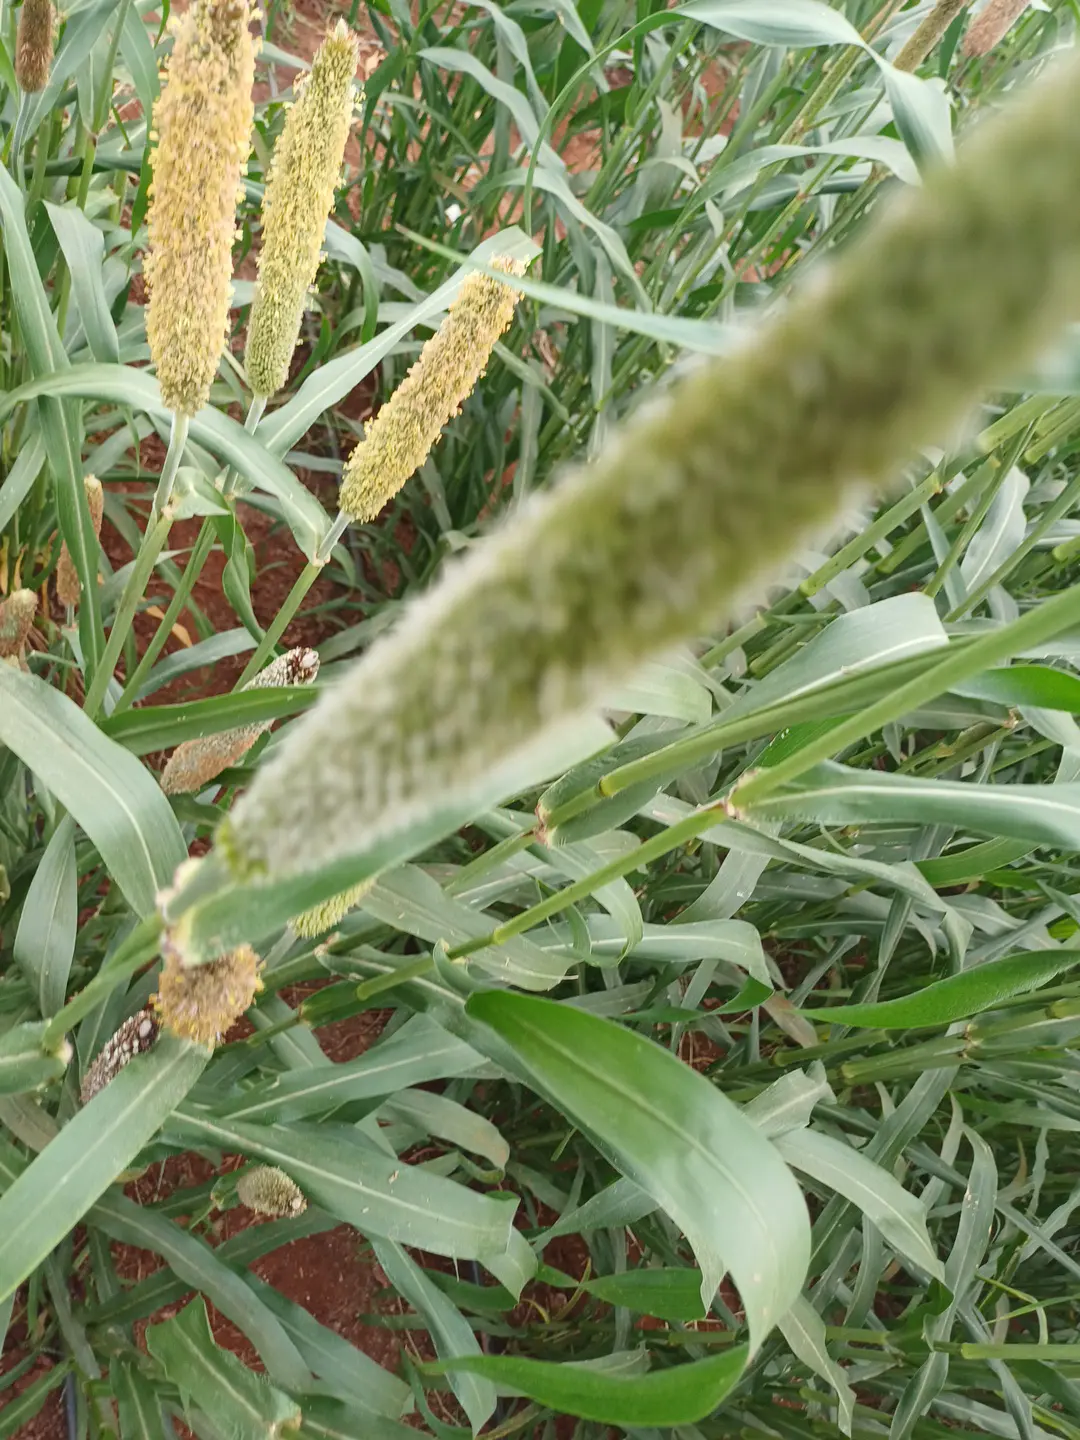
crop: pearl millet
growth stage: filling grain
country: Kenya
